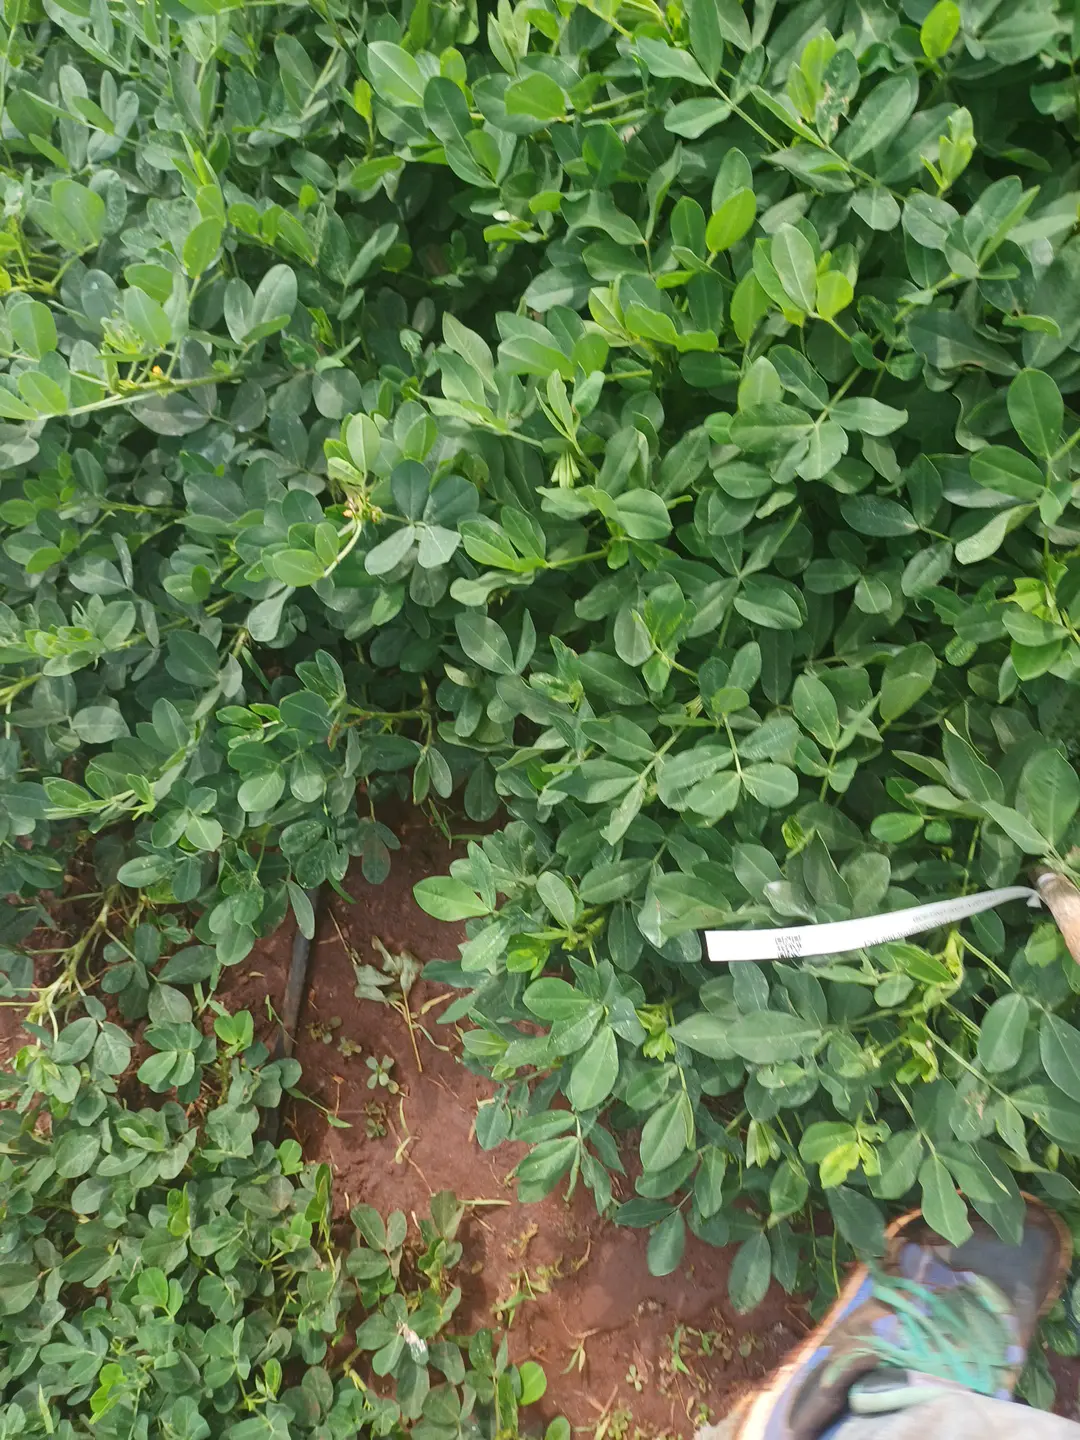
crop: groundnut
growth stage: pegging
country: Kenya
